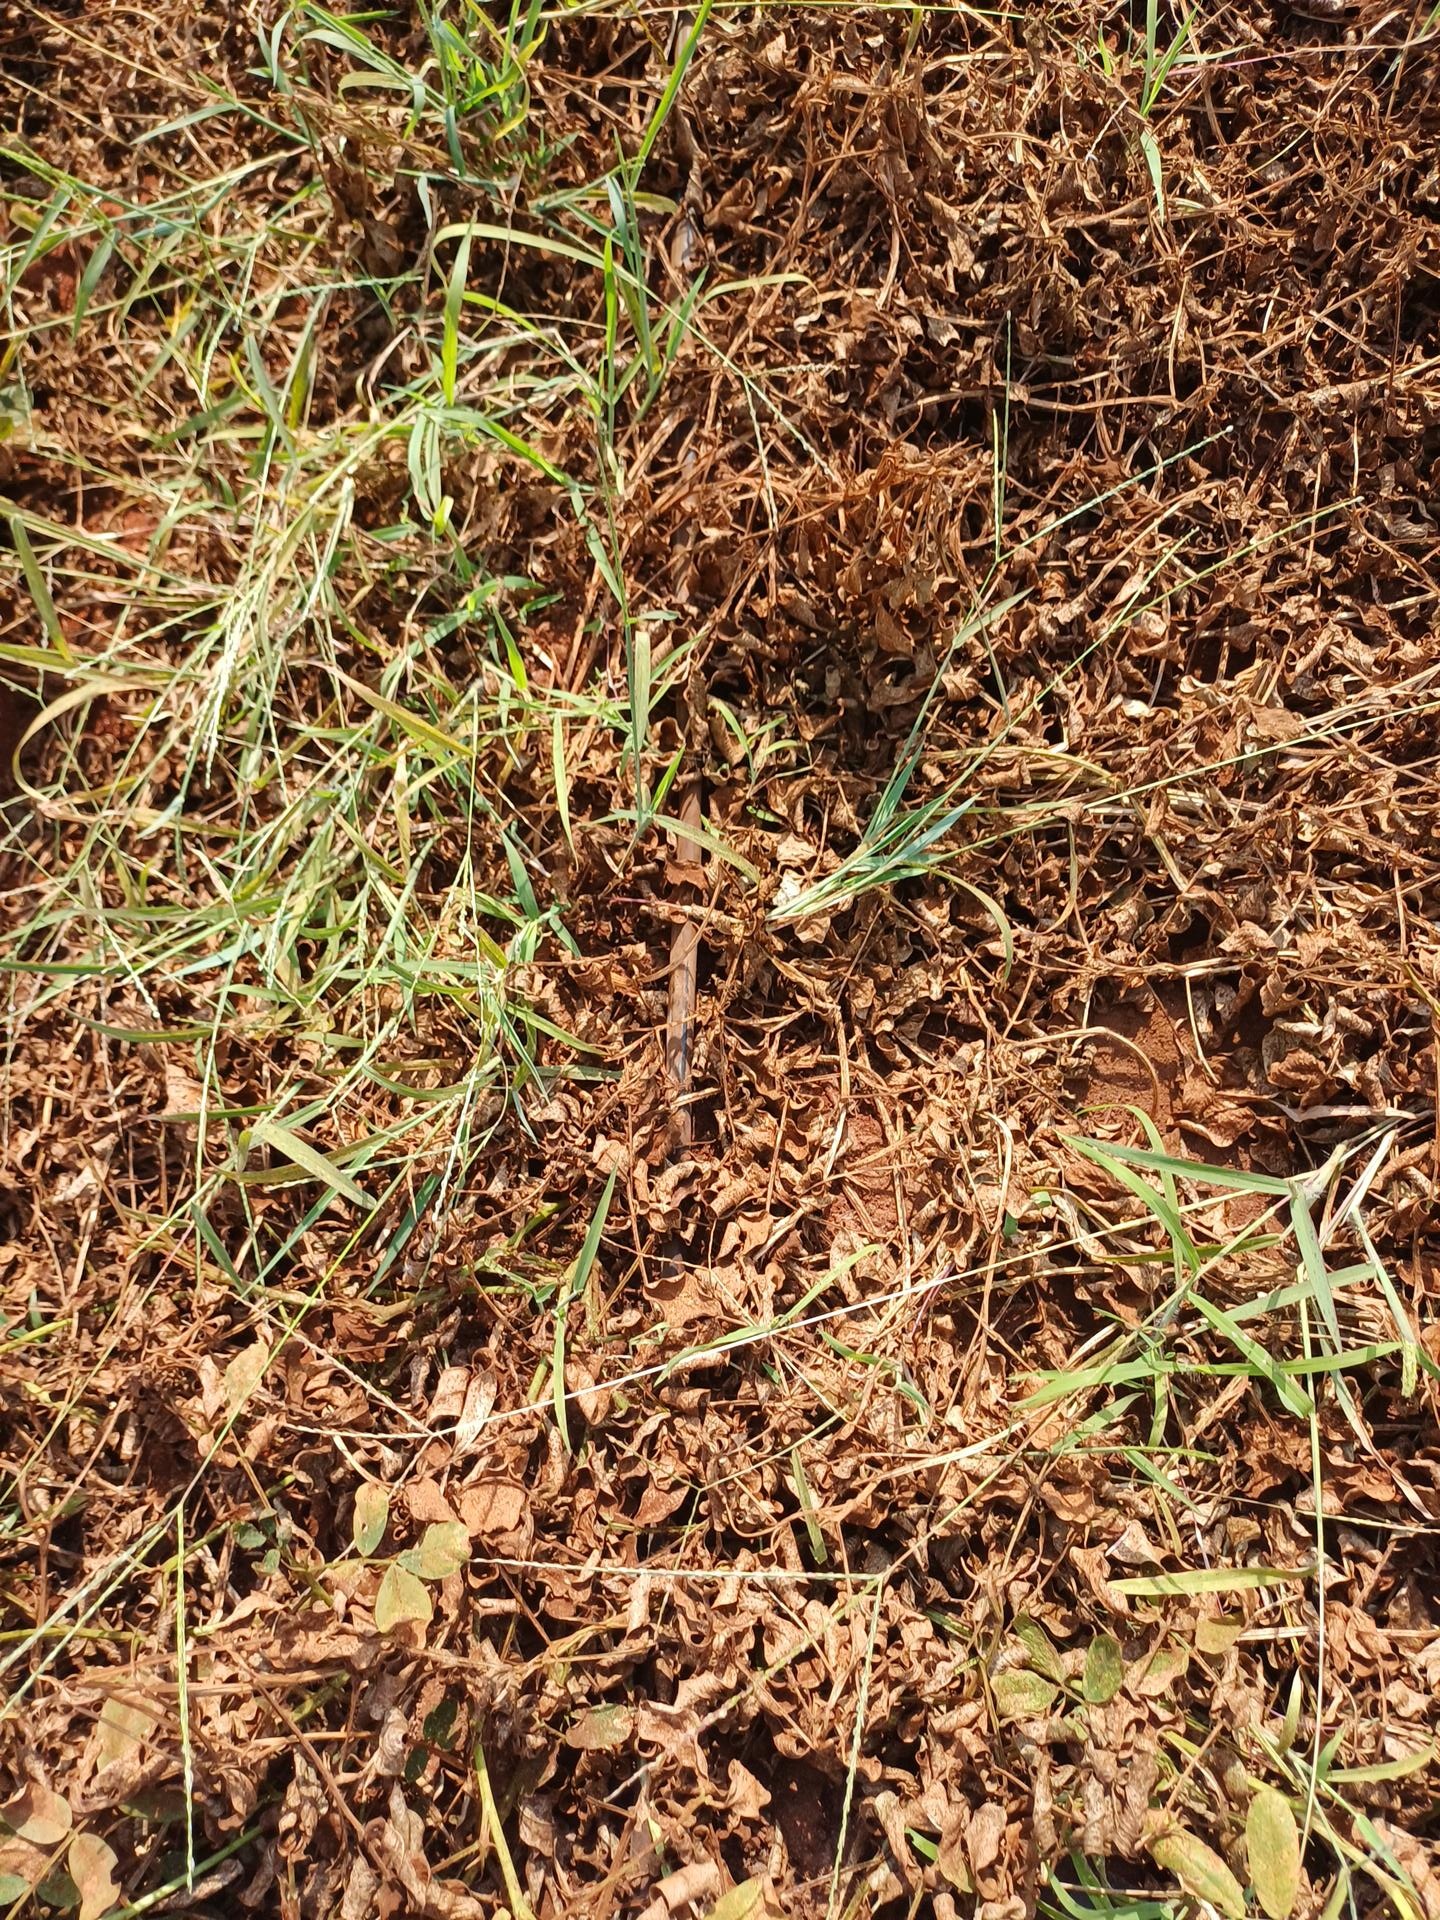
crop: groundnut
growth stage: maturity
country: Kenya
